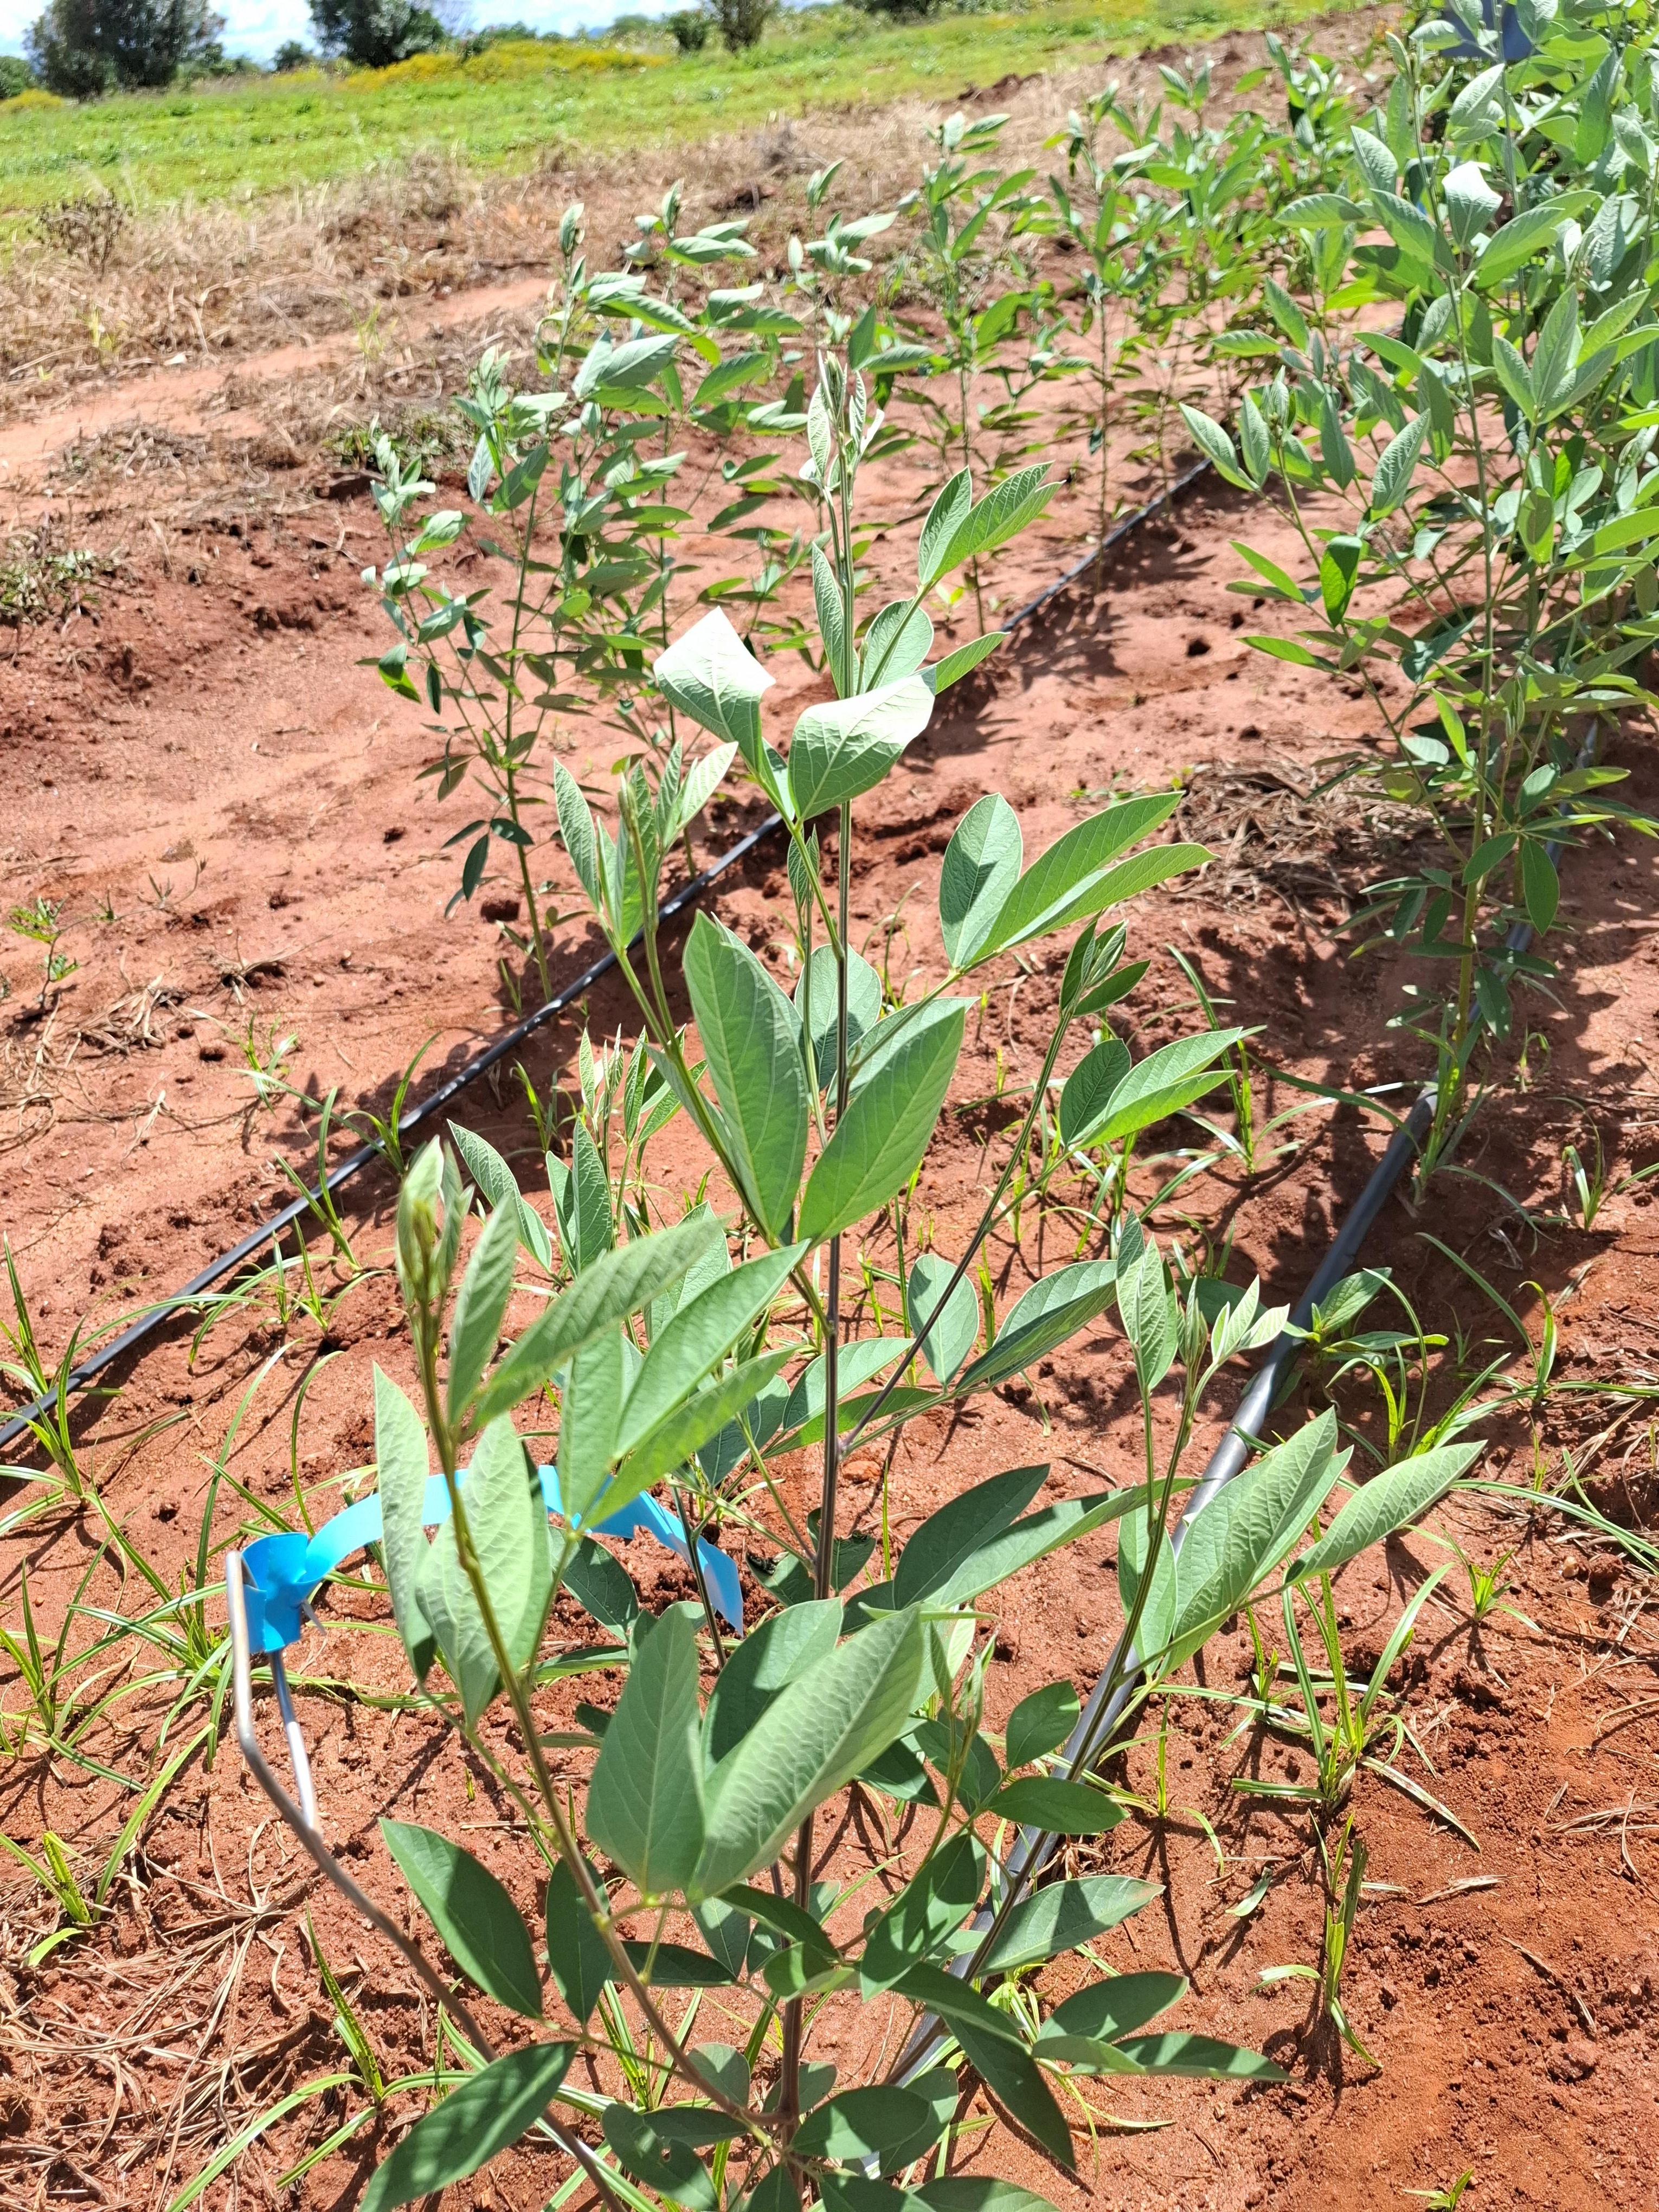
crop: pigeonpea
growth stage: vegetative
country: Kenya
